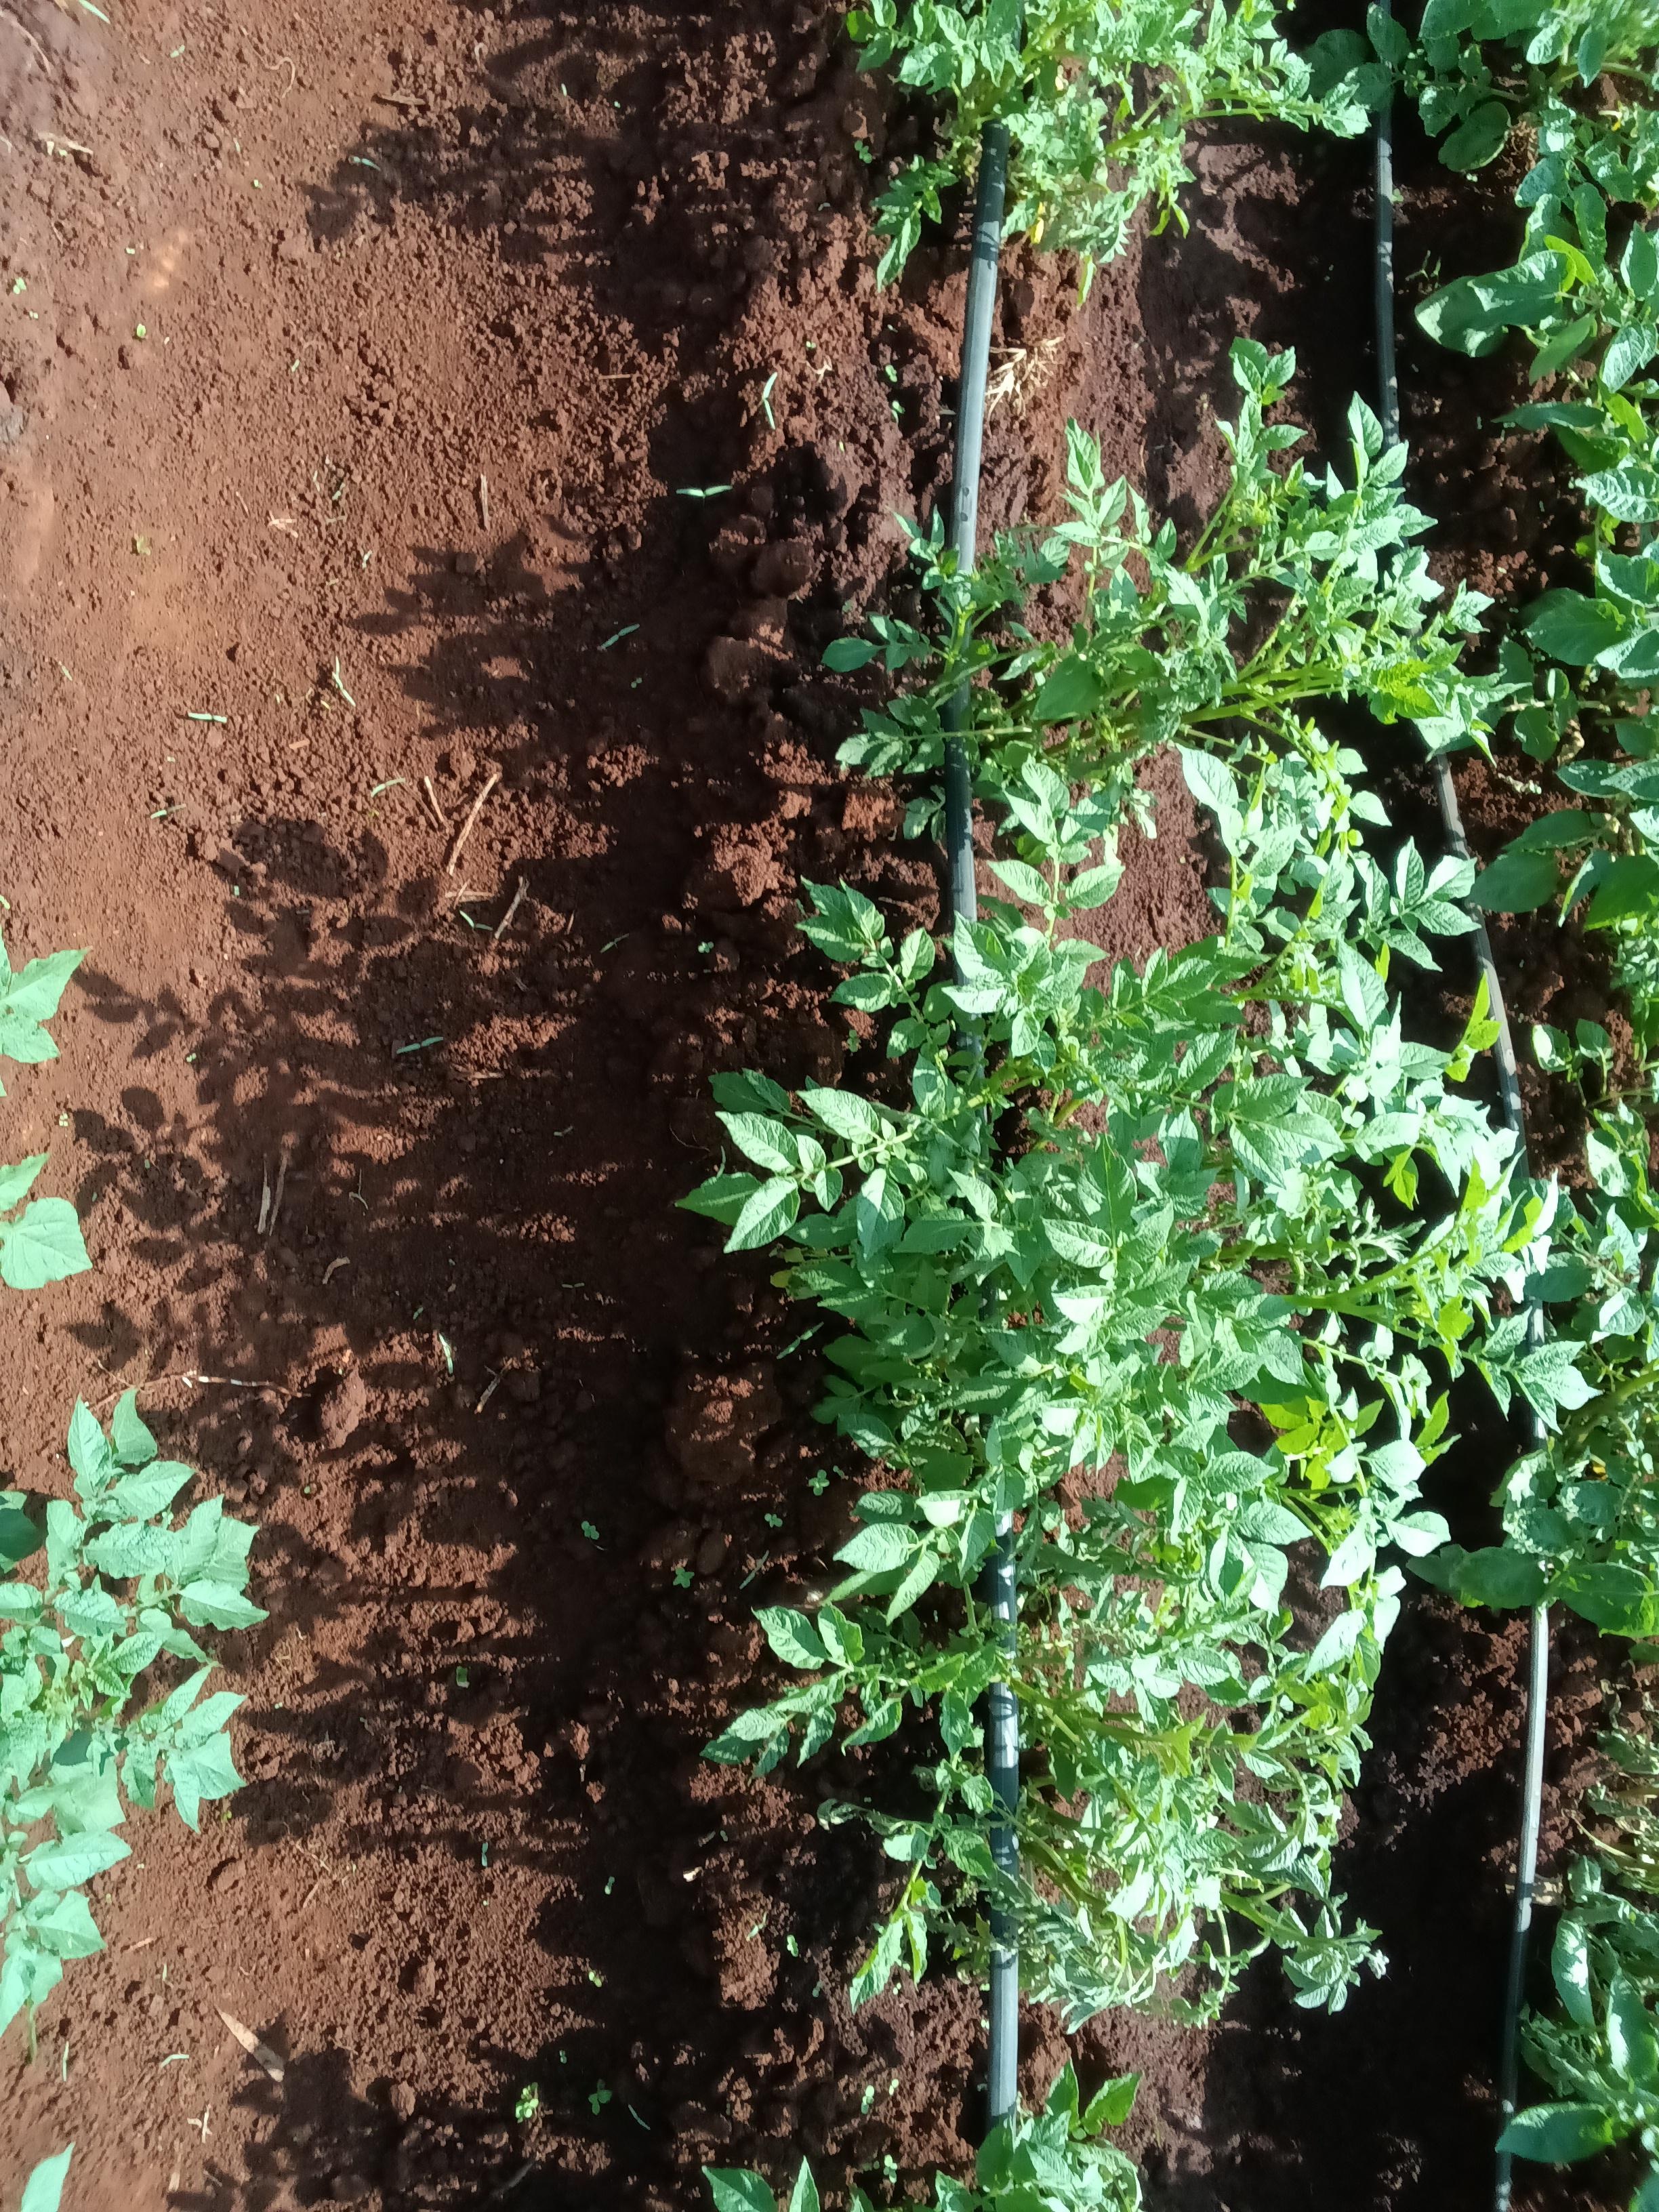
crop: potato
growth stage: vegetative
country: Kenya
